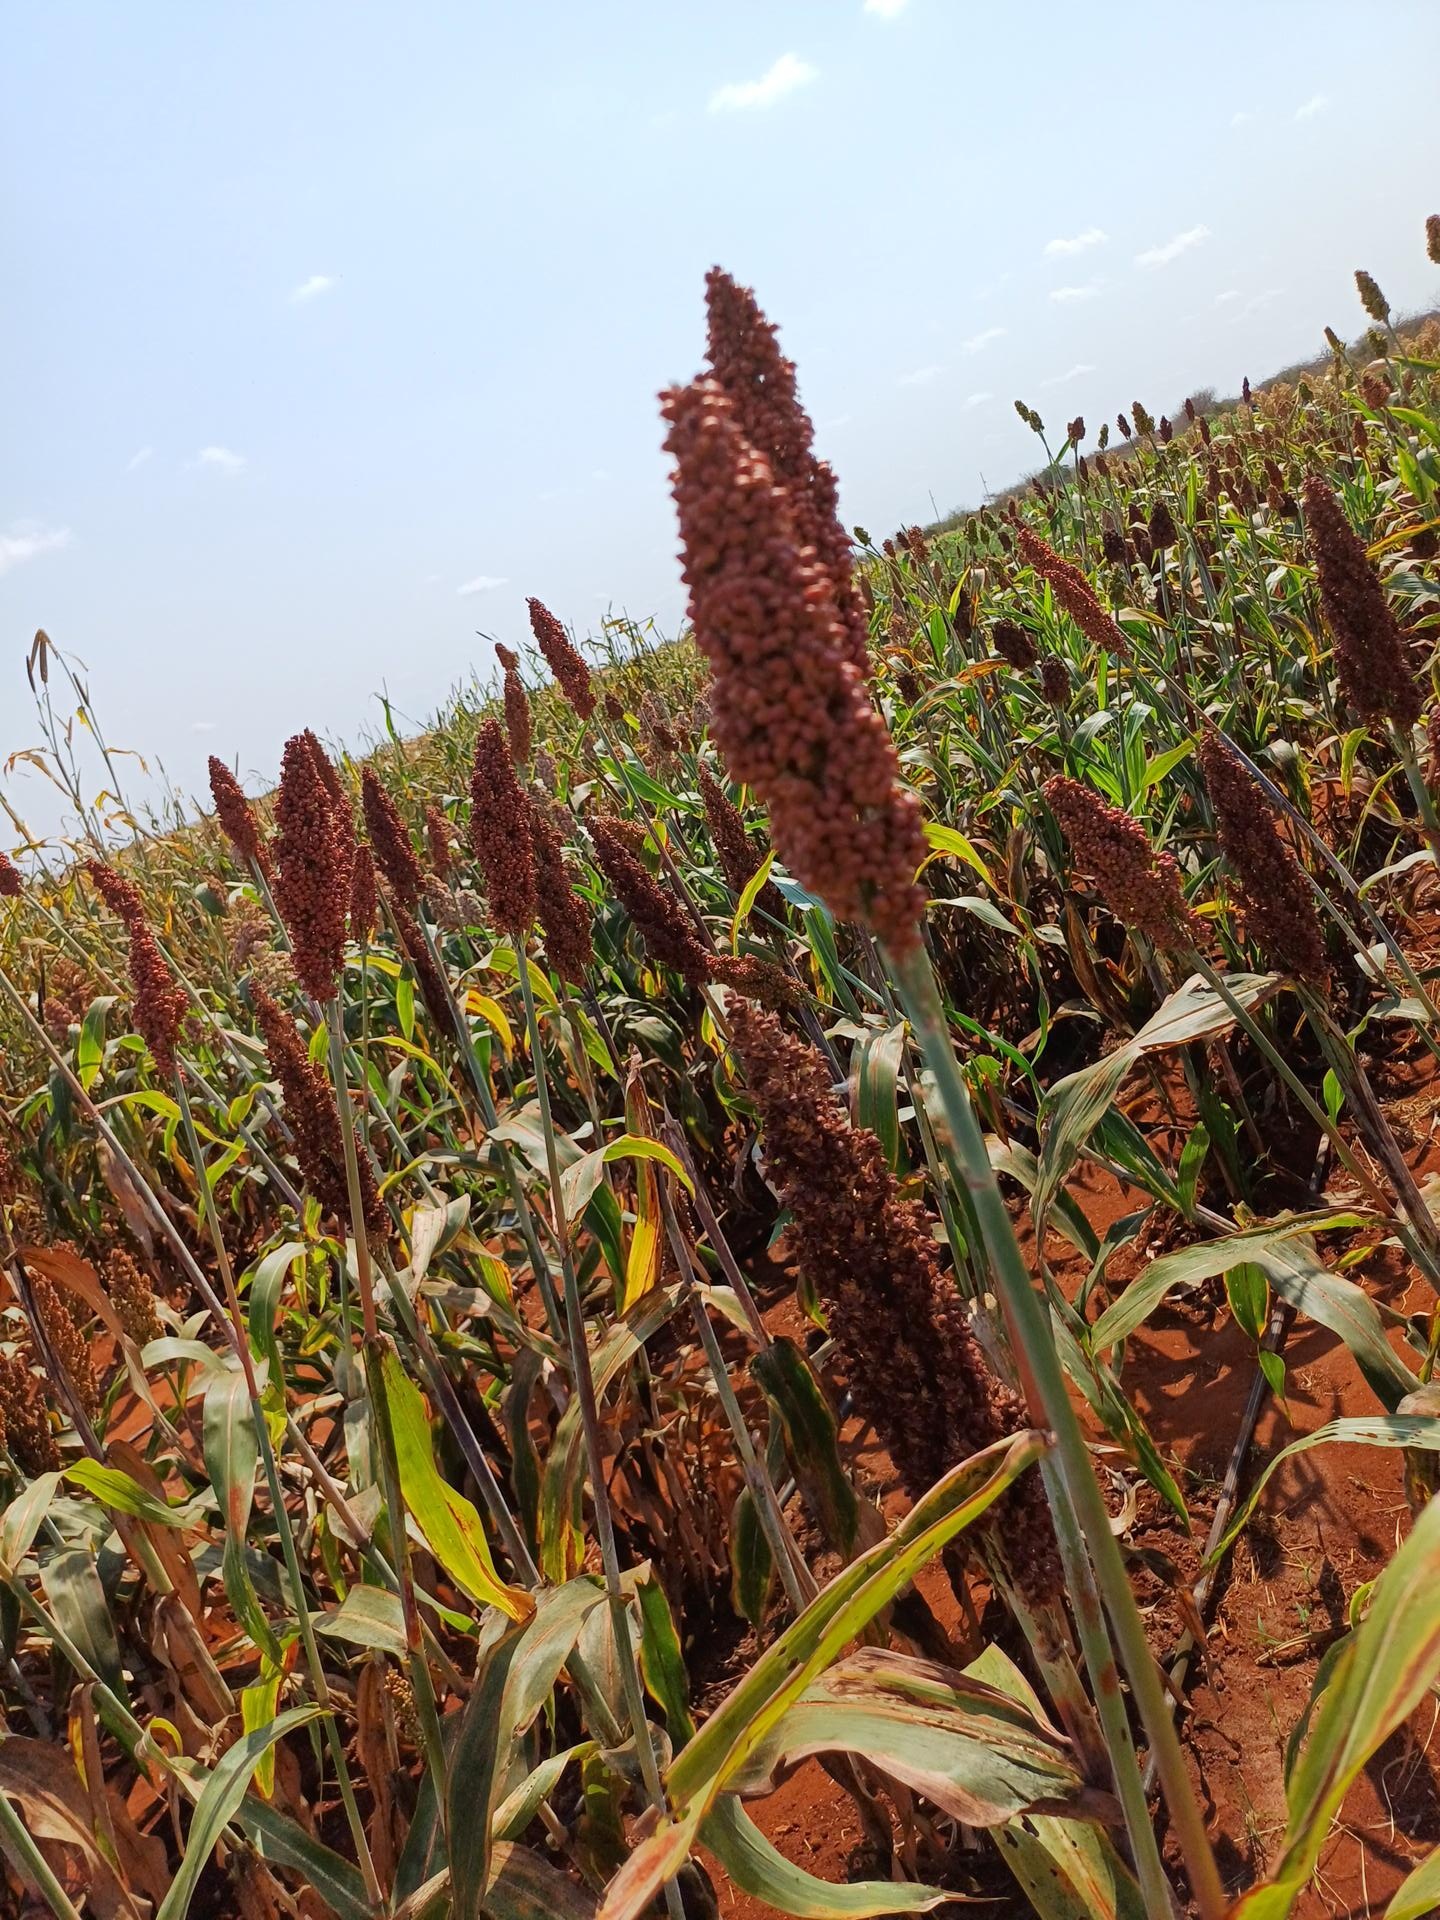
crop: sorghum
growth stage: maturity
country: Kenya
